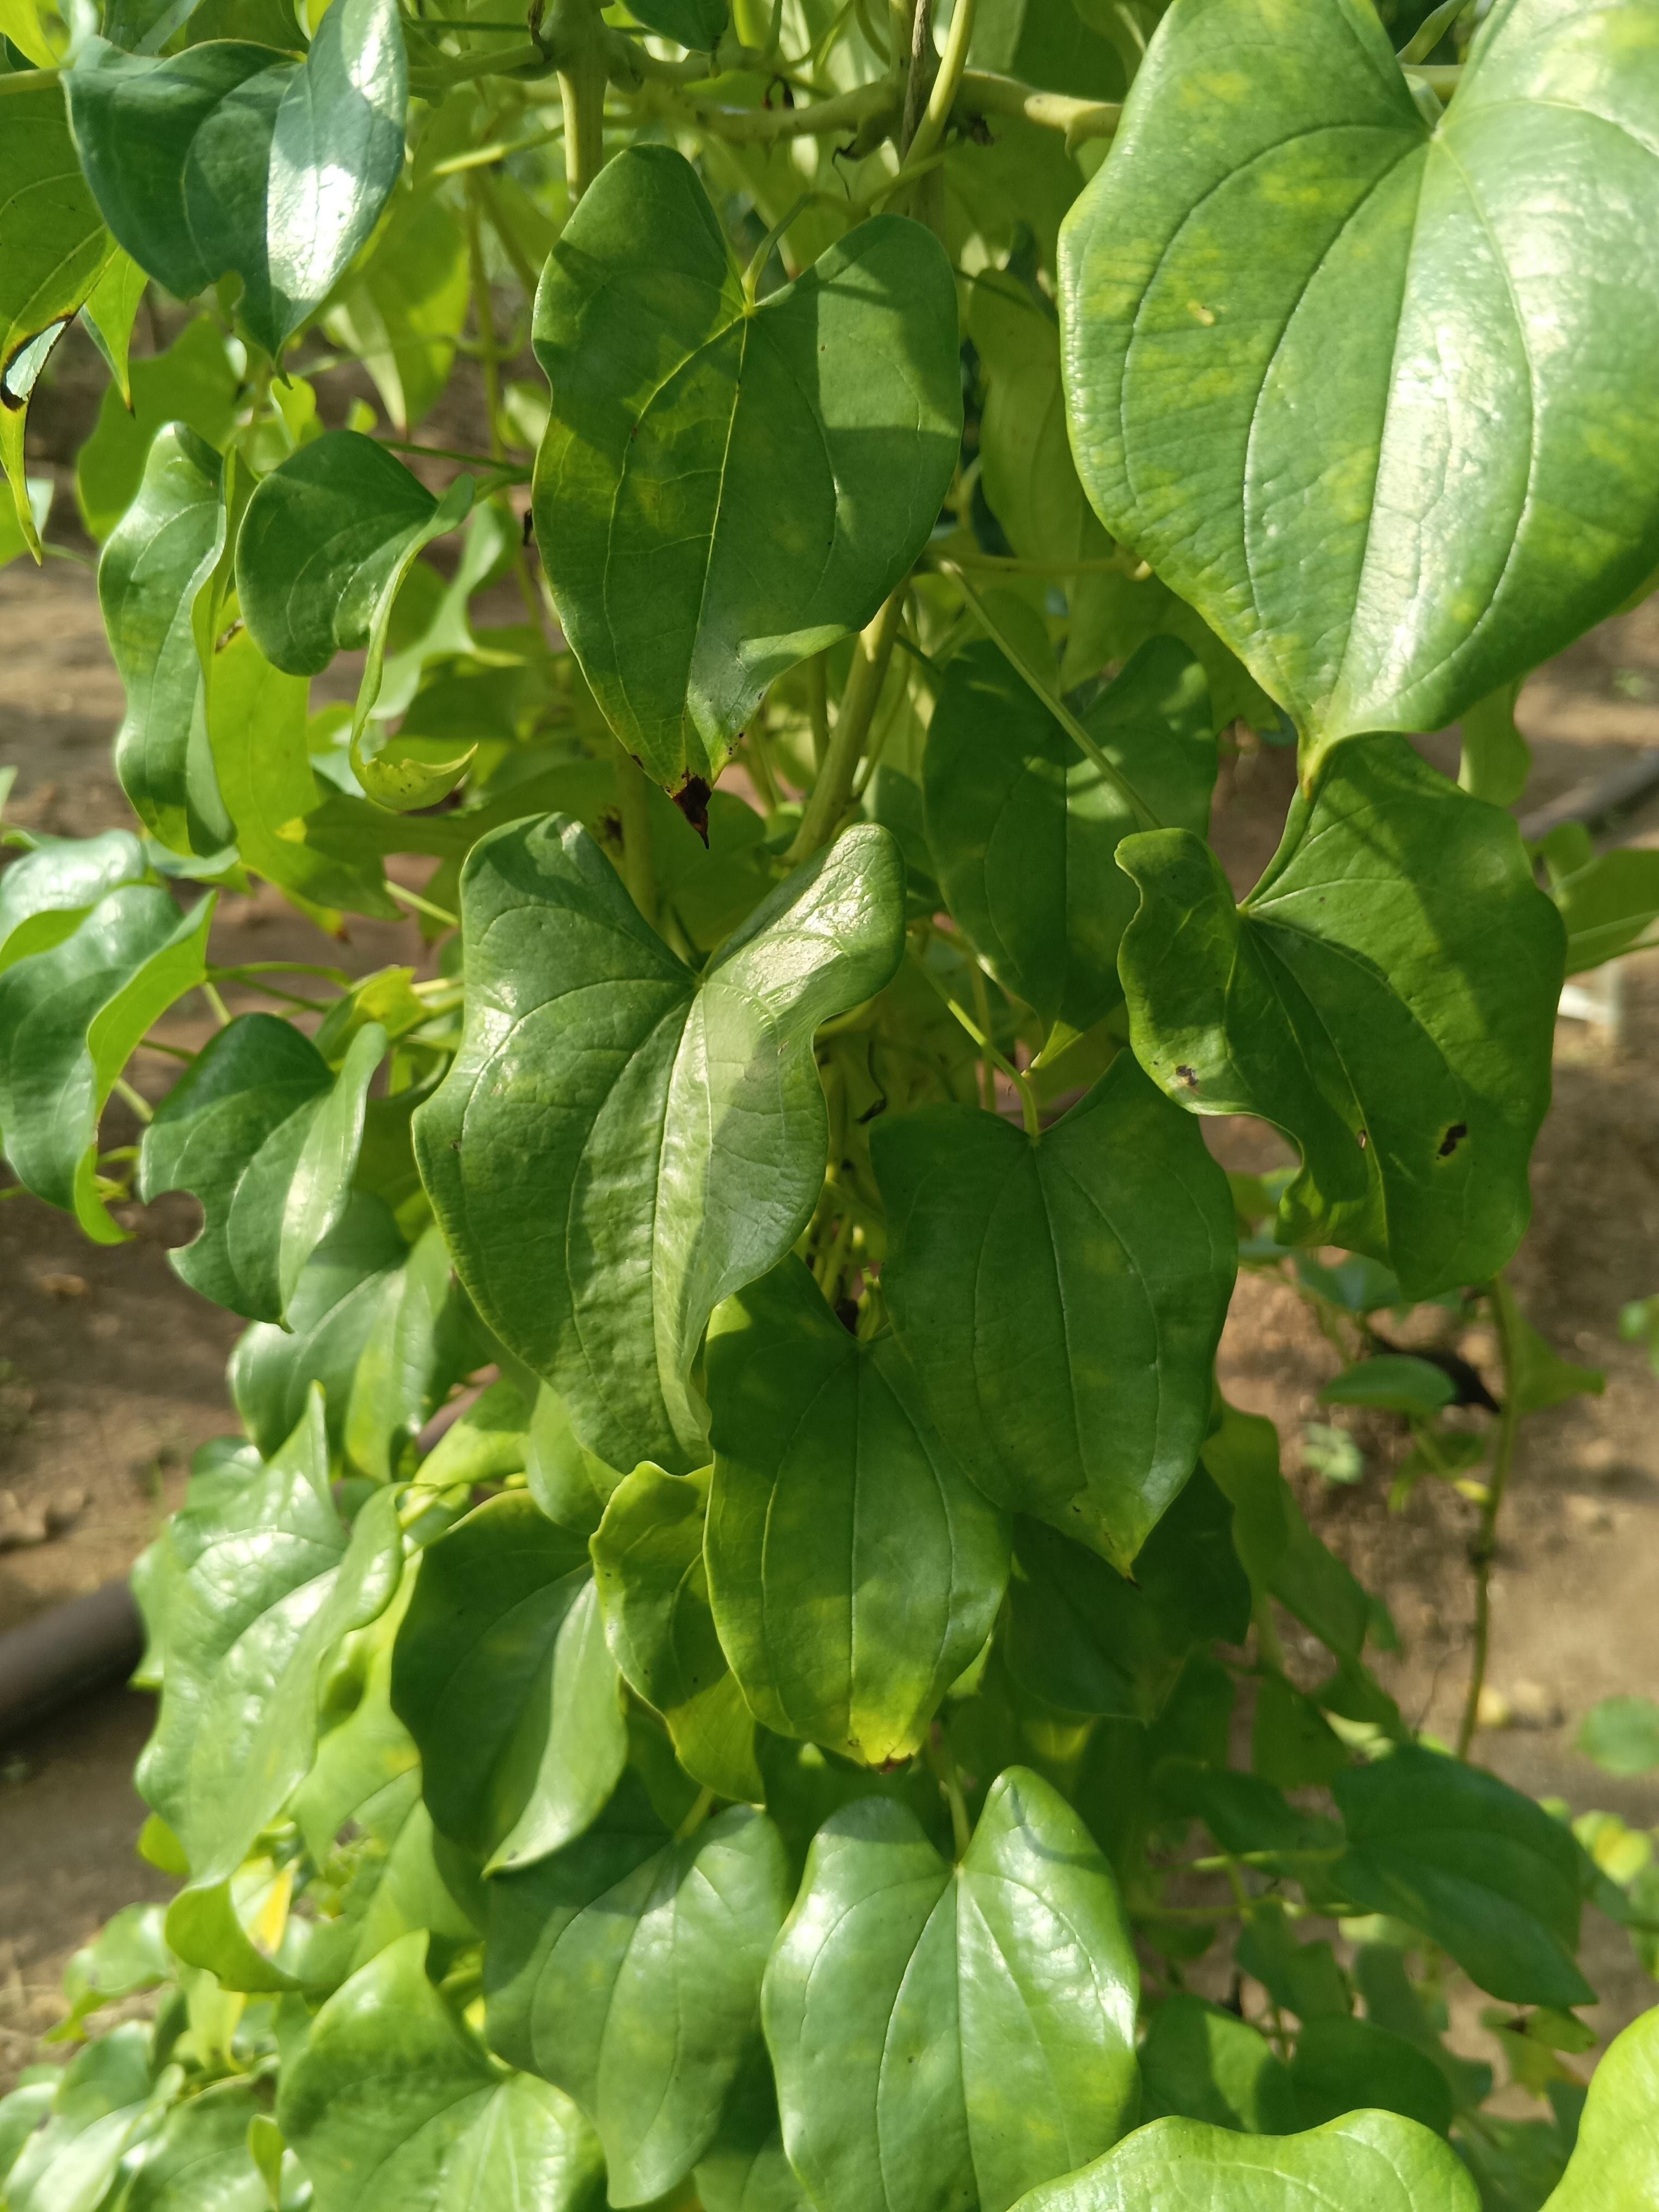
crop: yam
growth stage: vegetative
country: Nigeria
